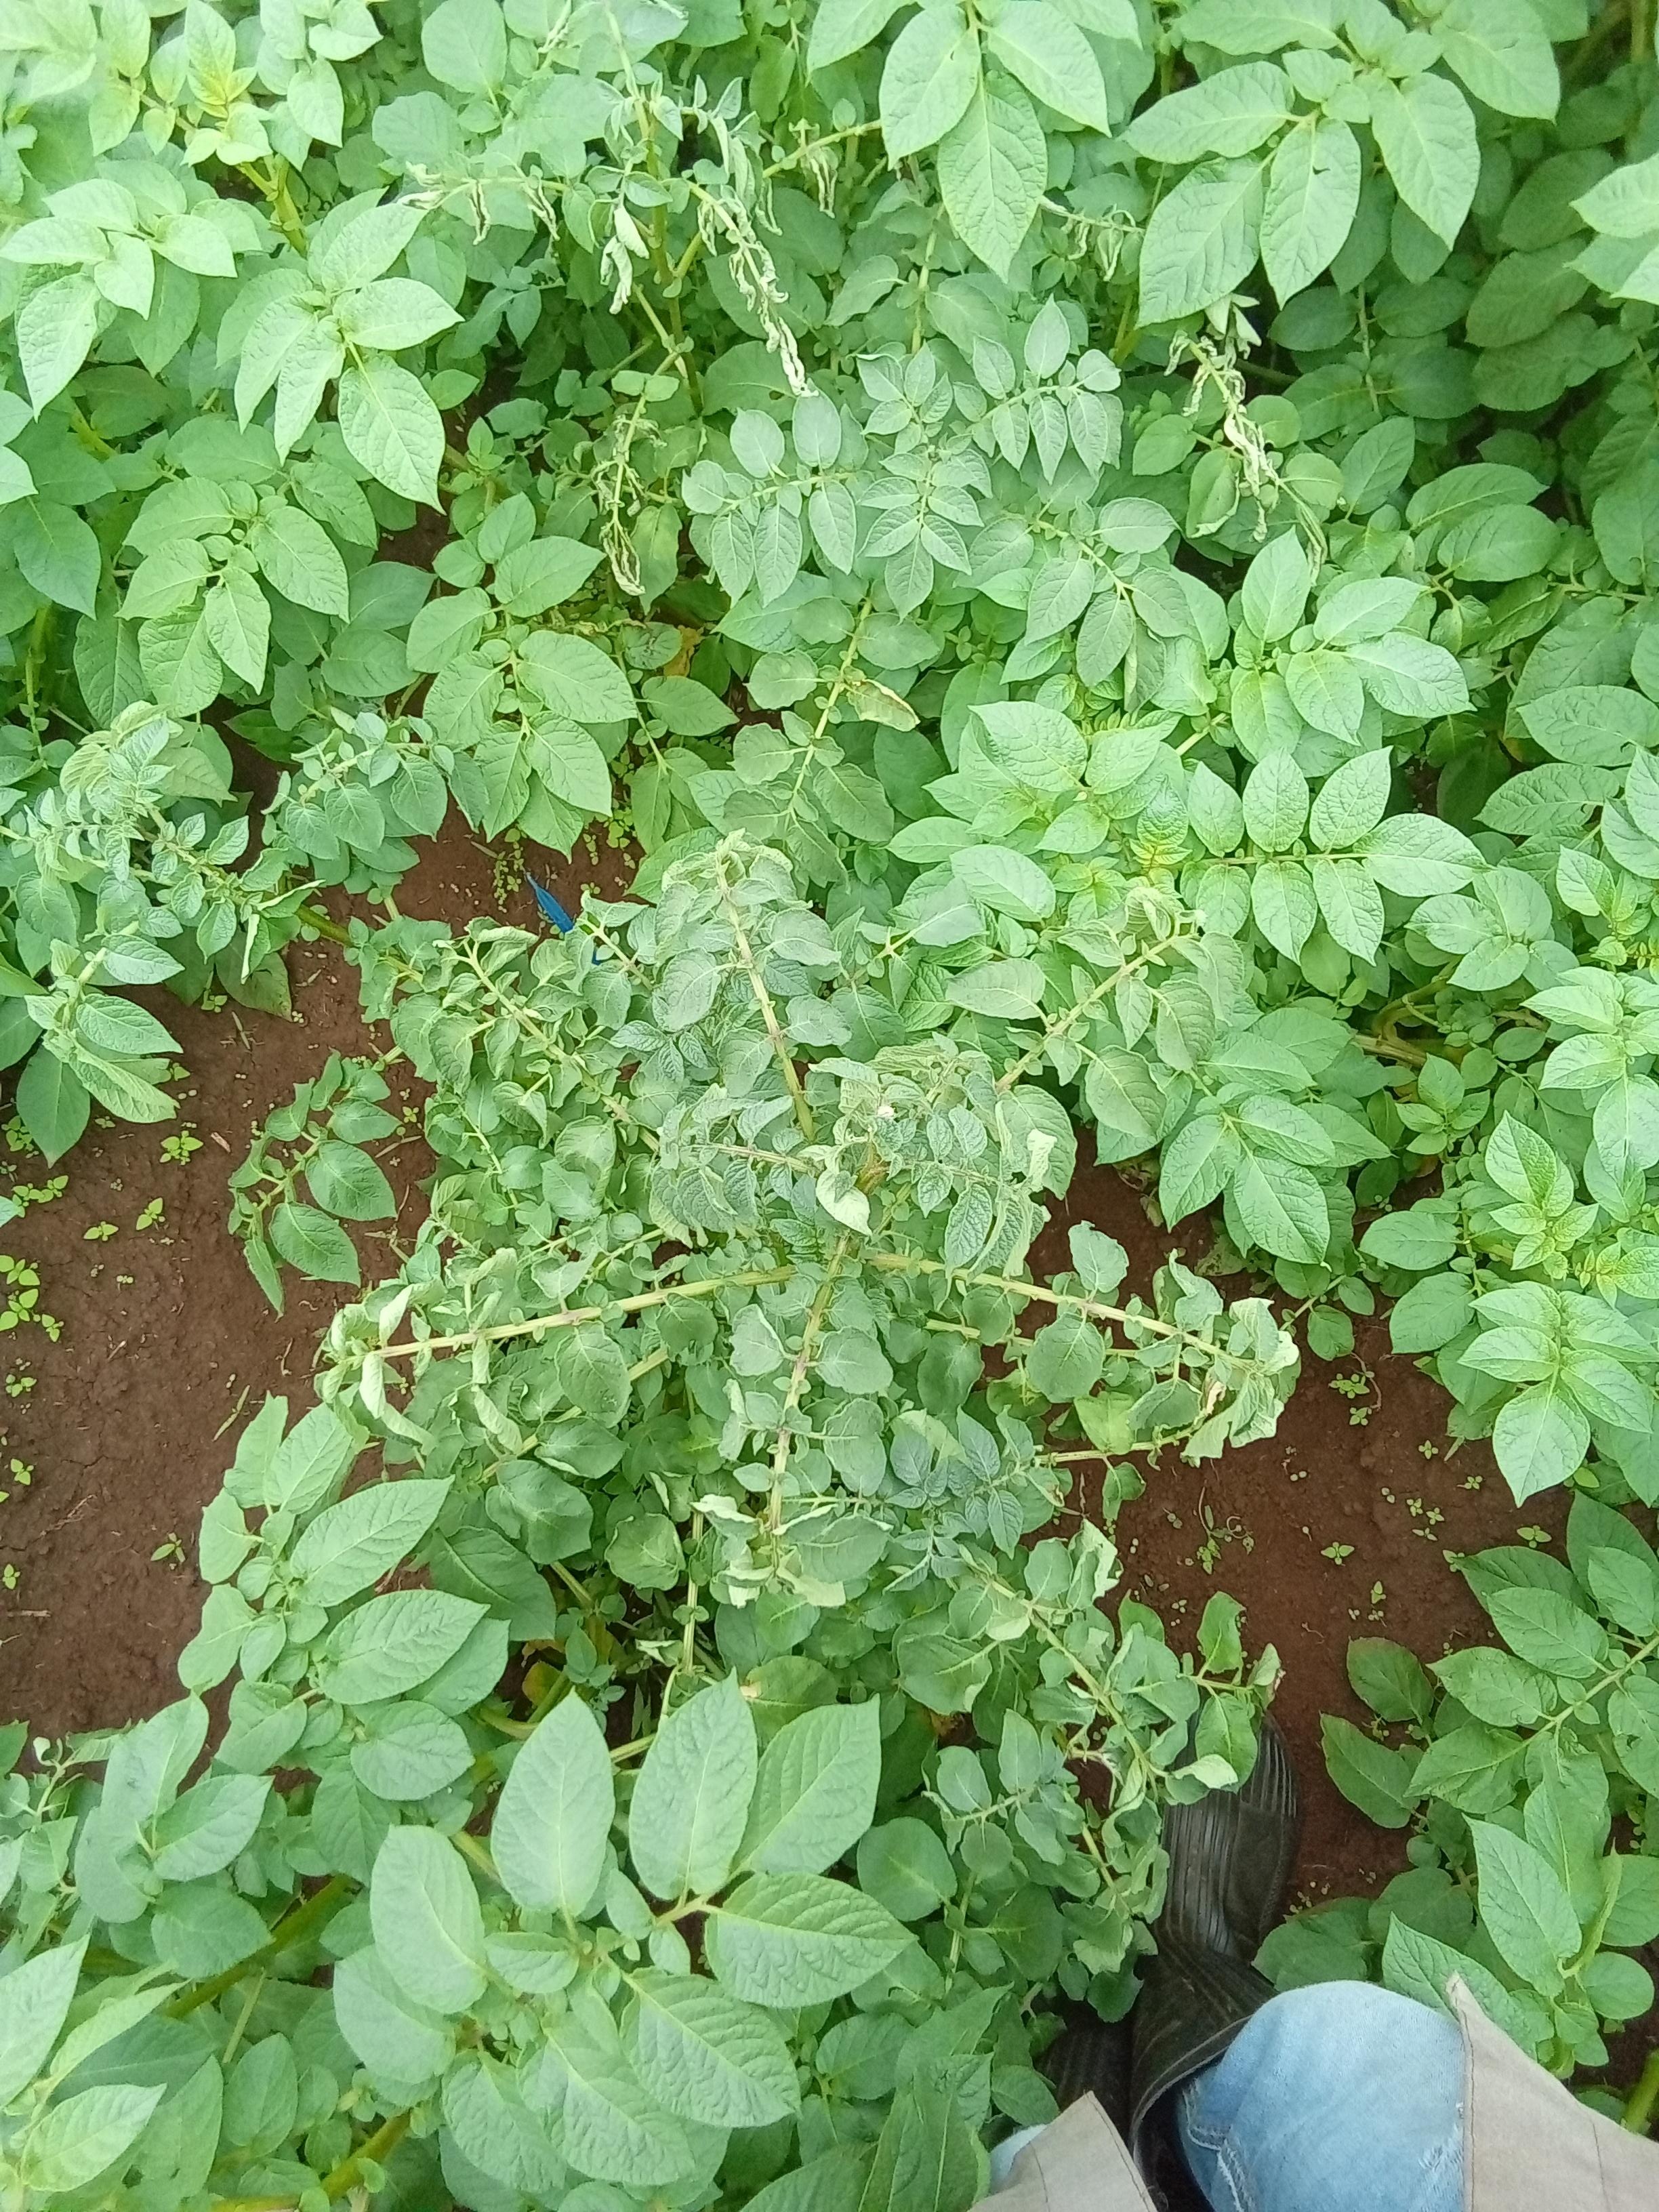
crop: potato
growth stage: flowering
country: Kenya
